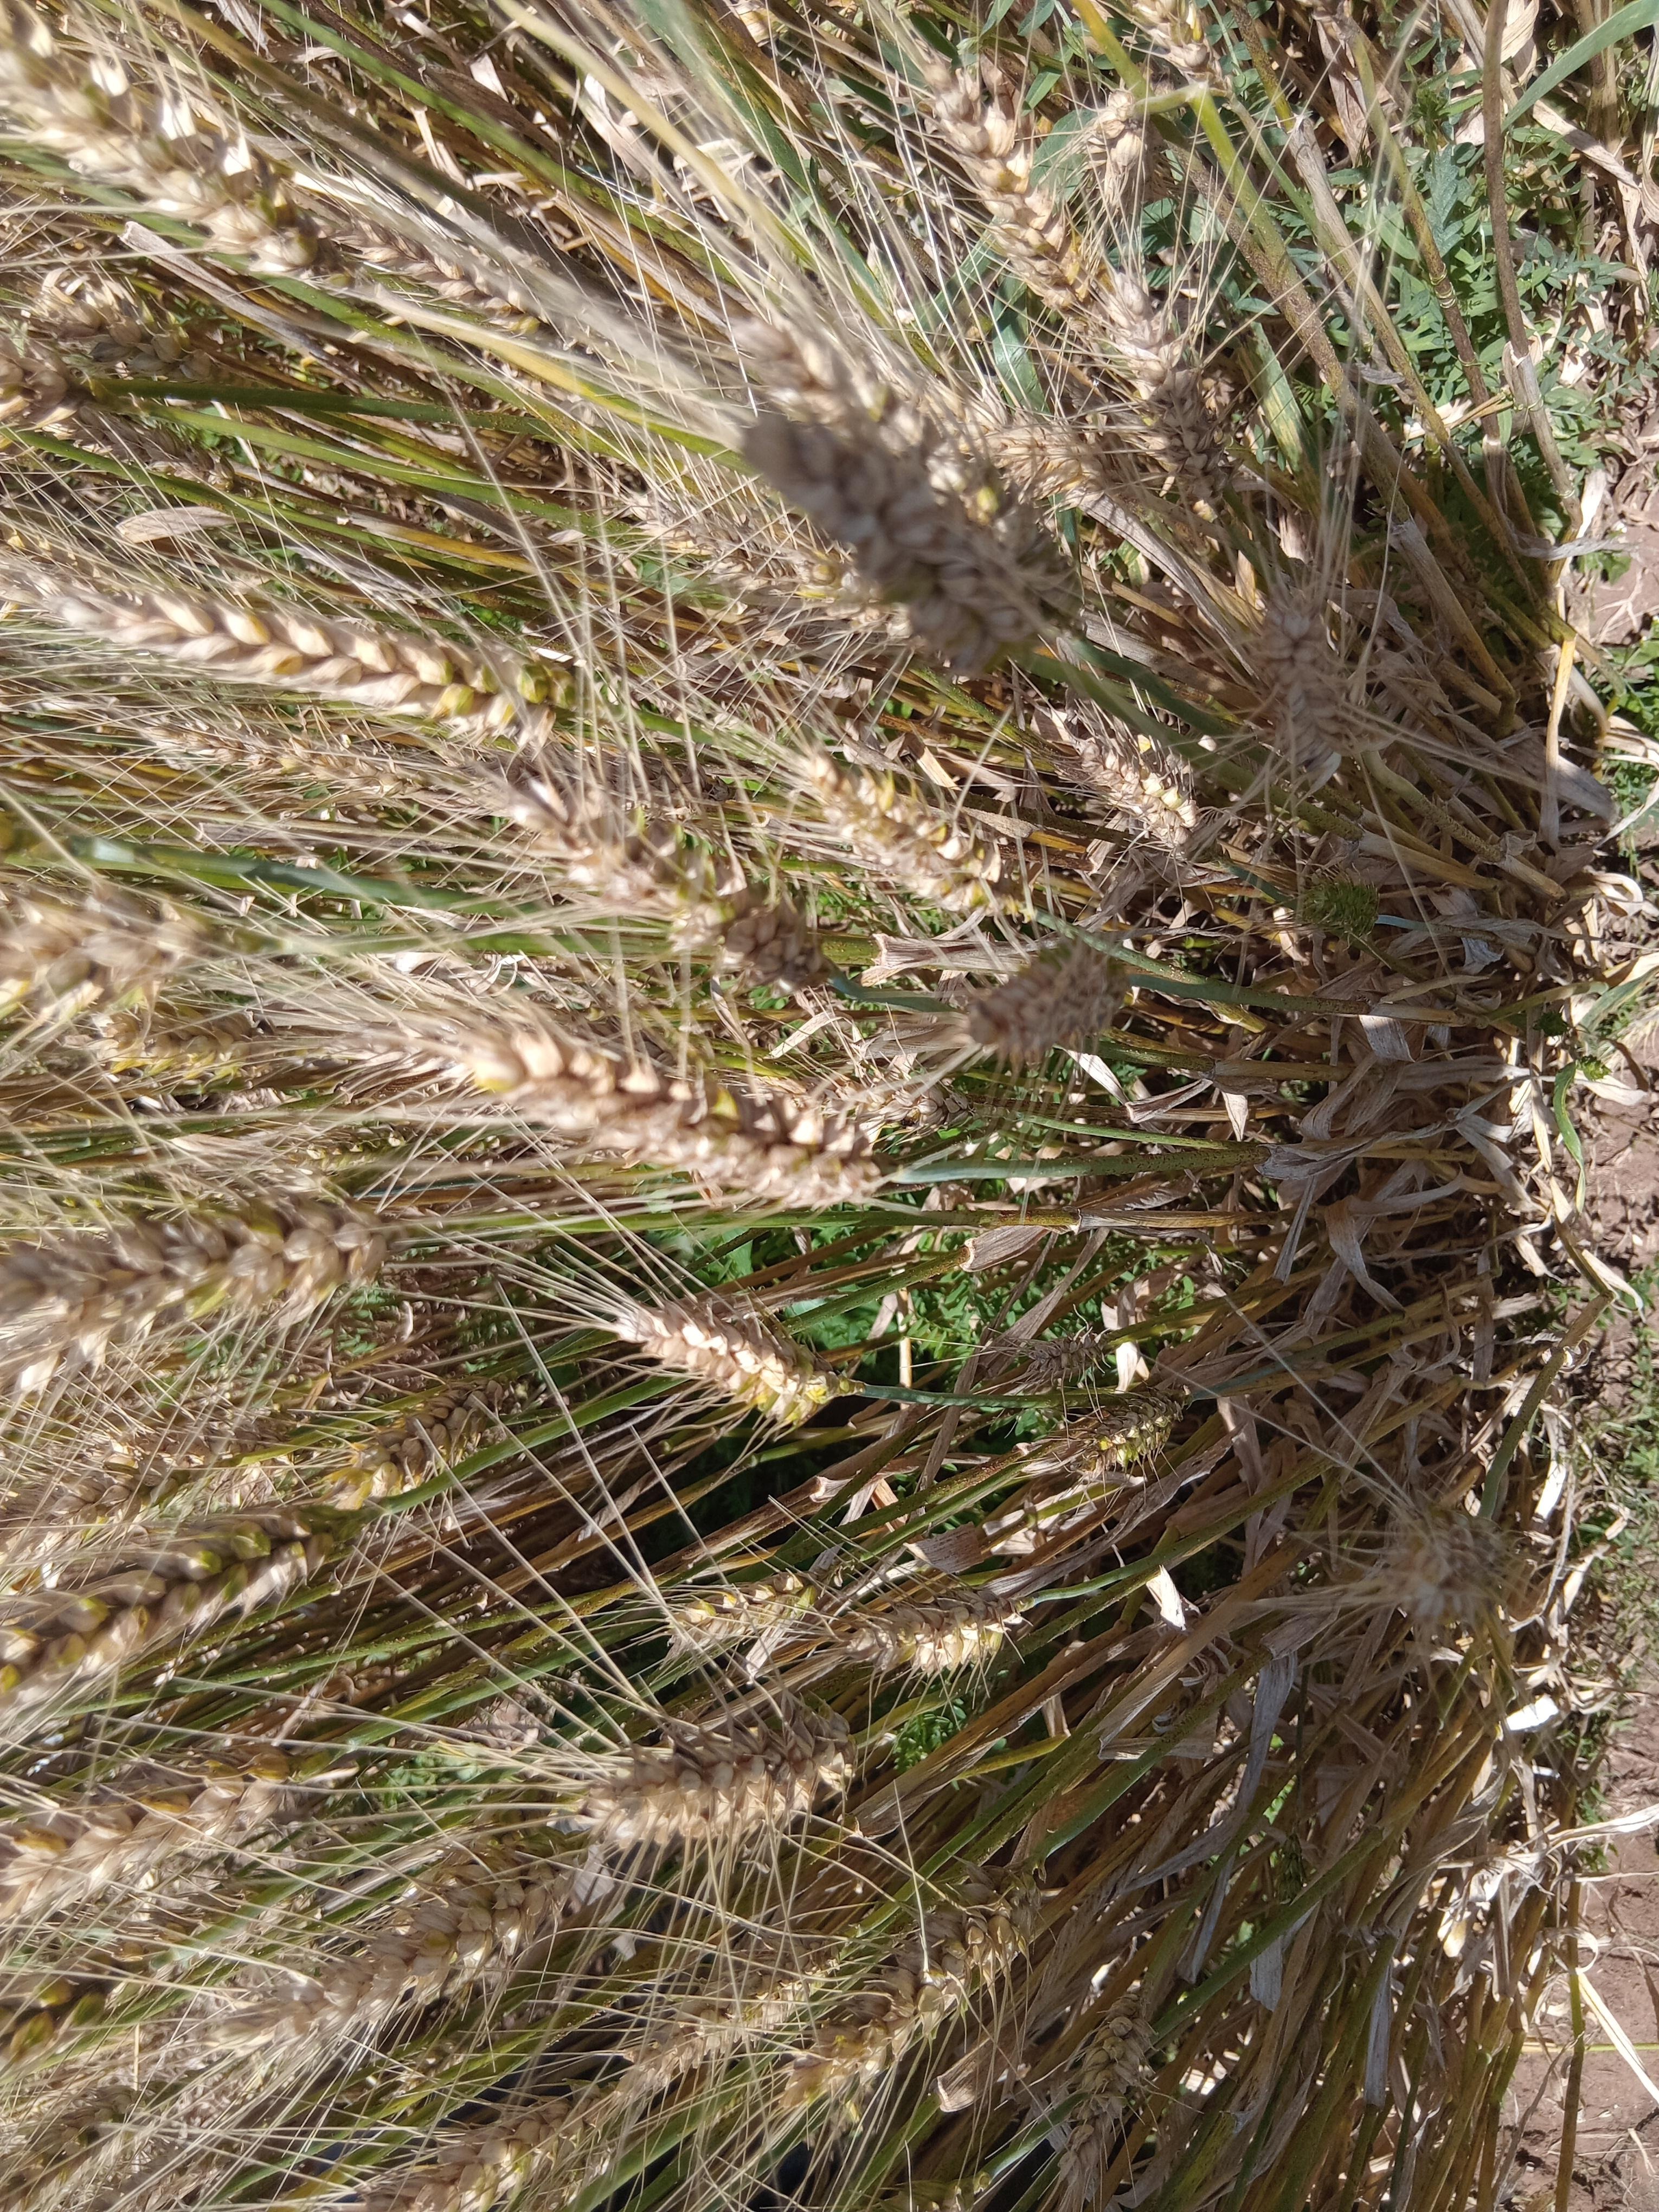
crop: wheat
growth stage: maturity
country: Kenya
